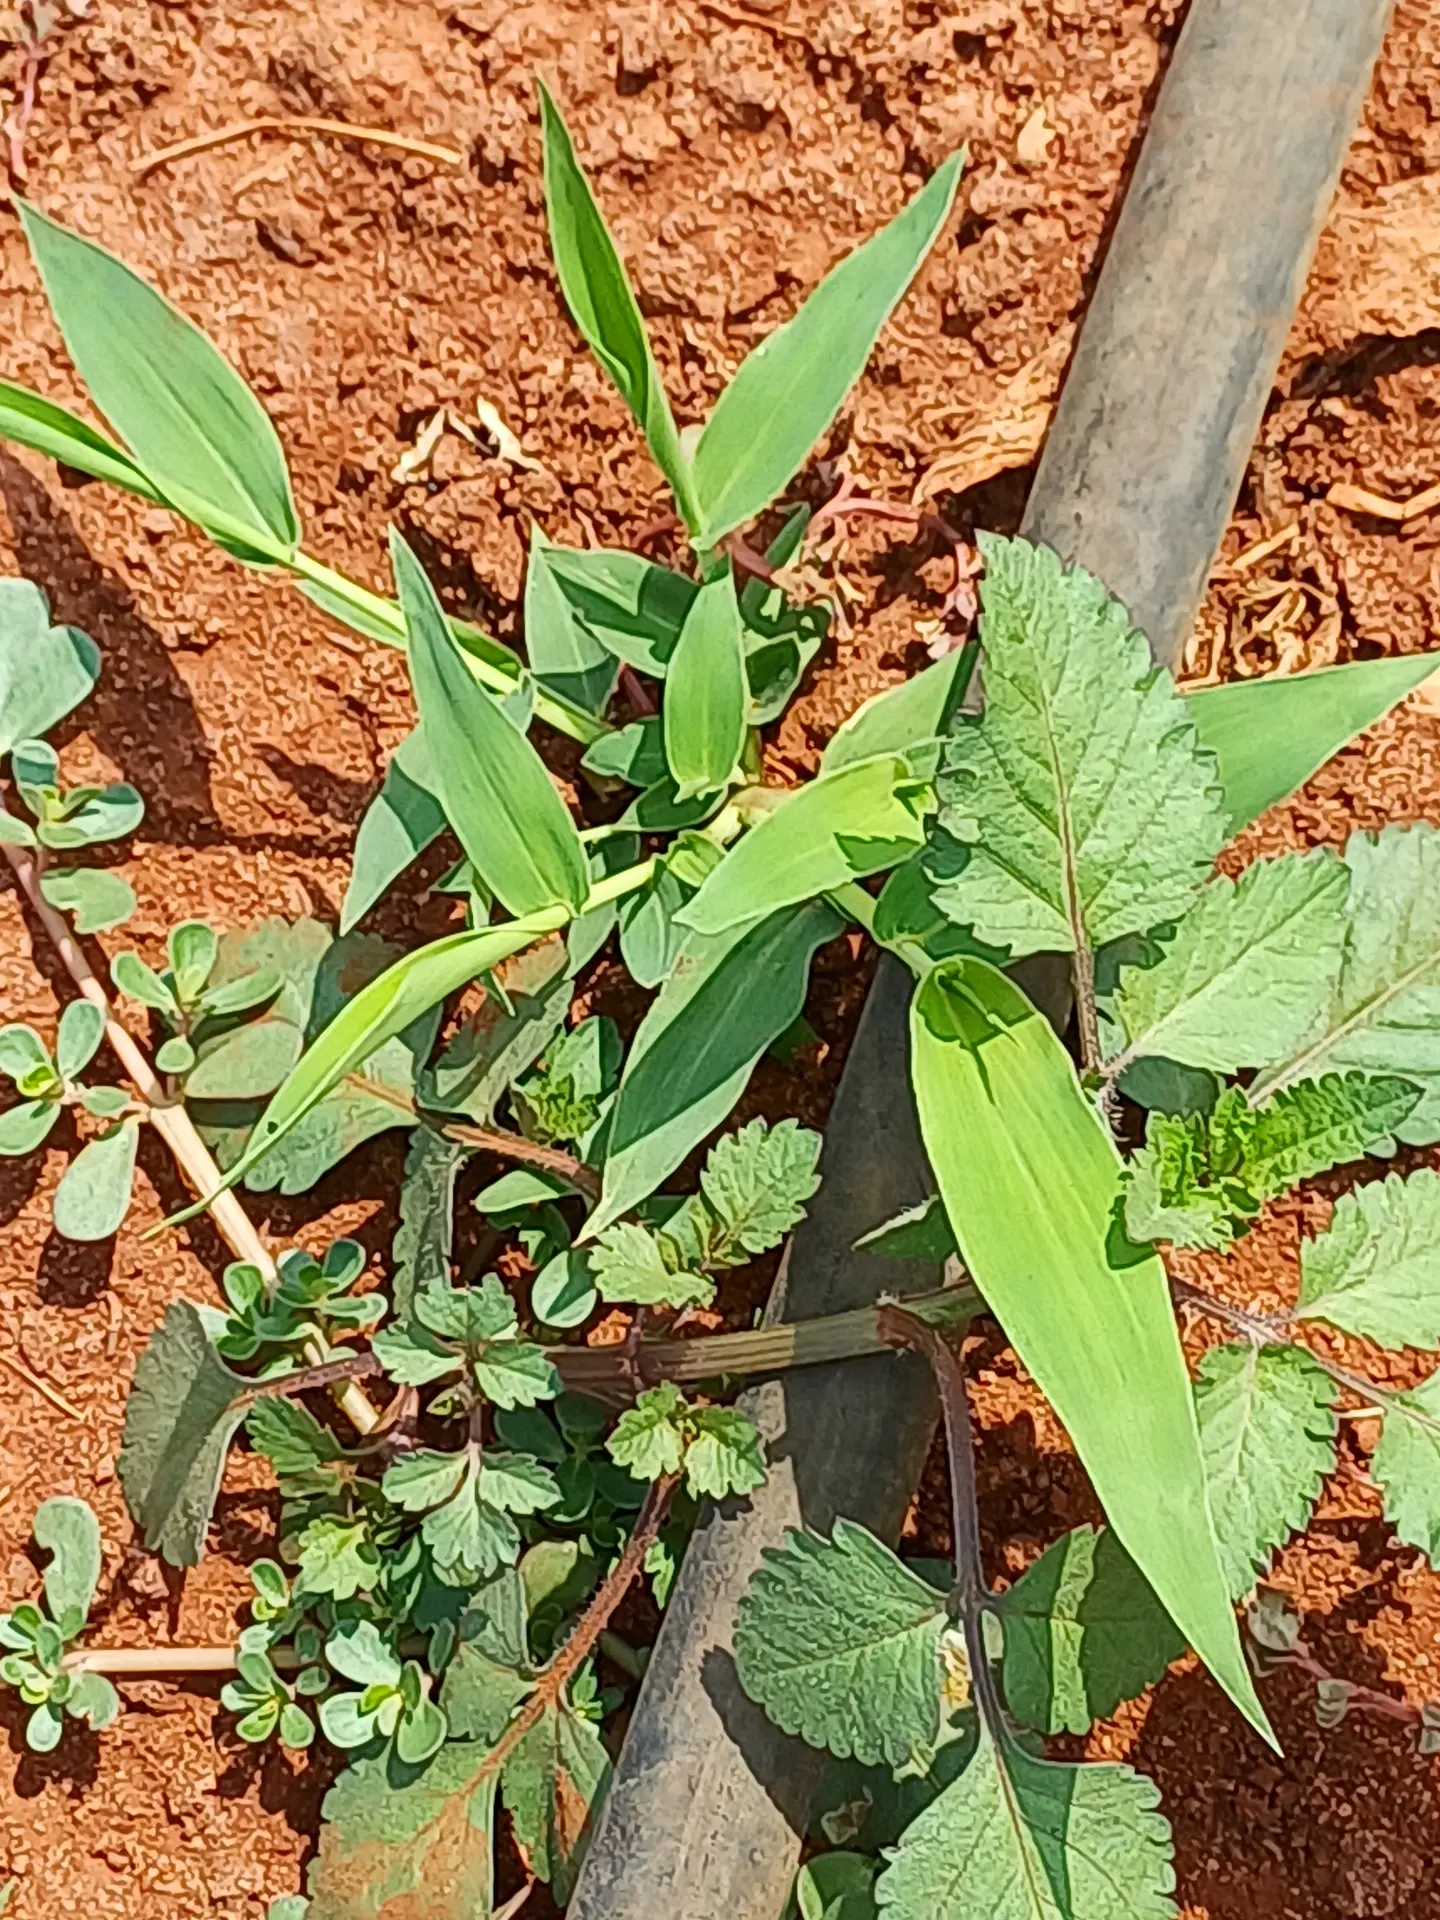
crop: groundnut
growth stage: vegetative
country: Kenya
